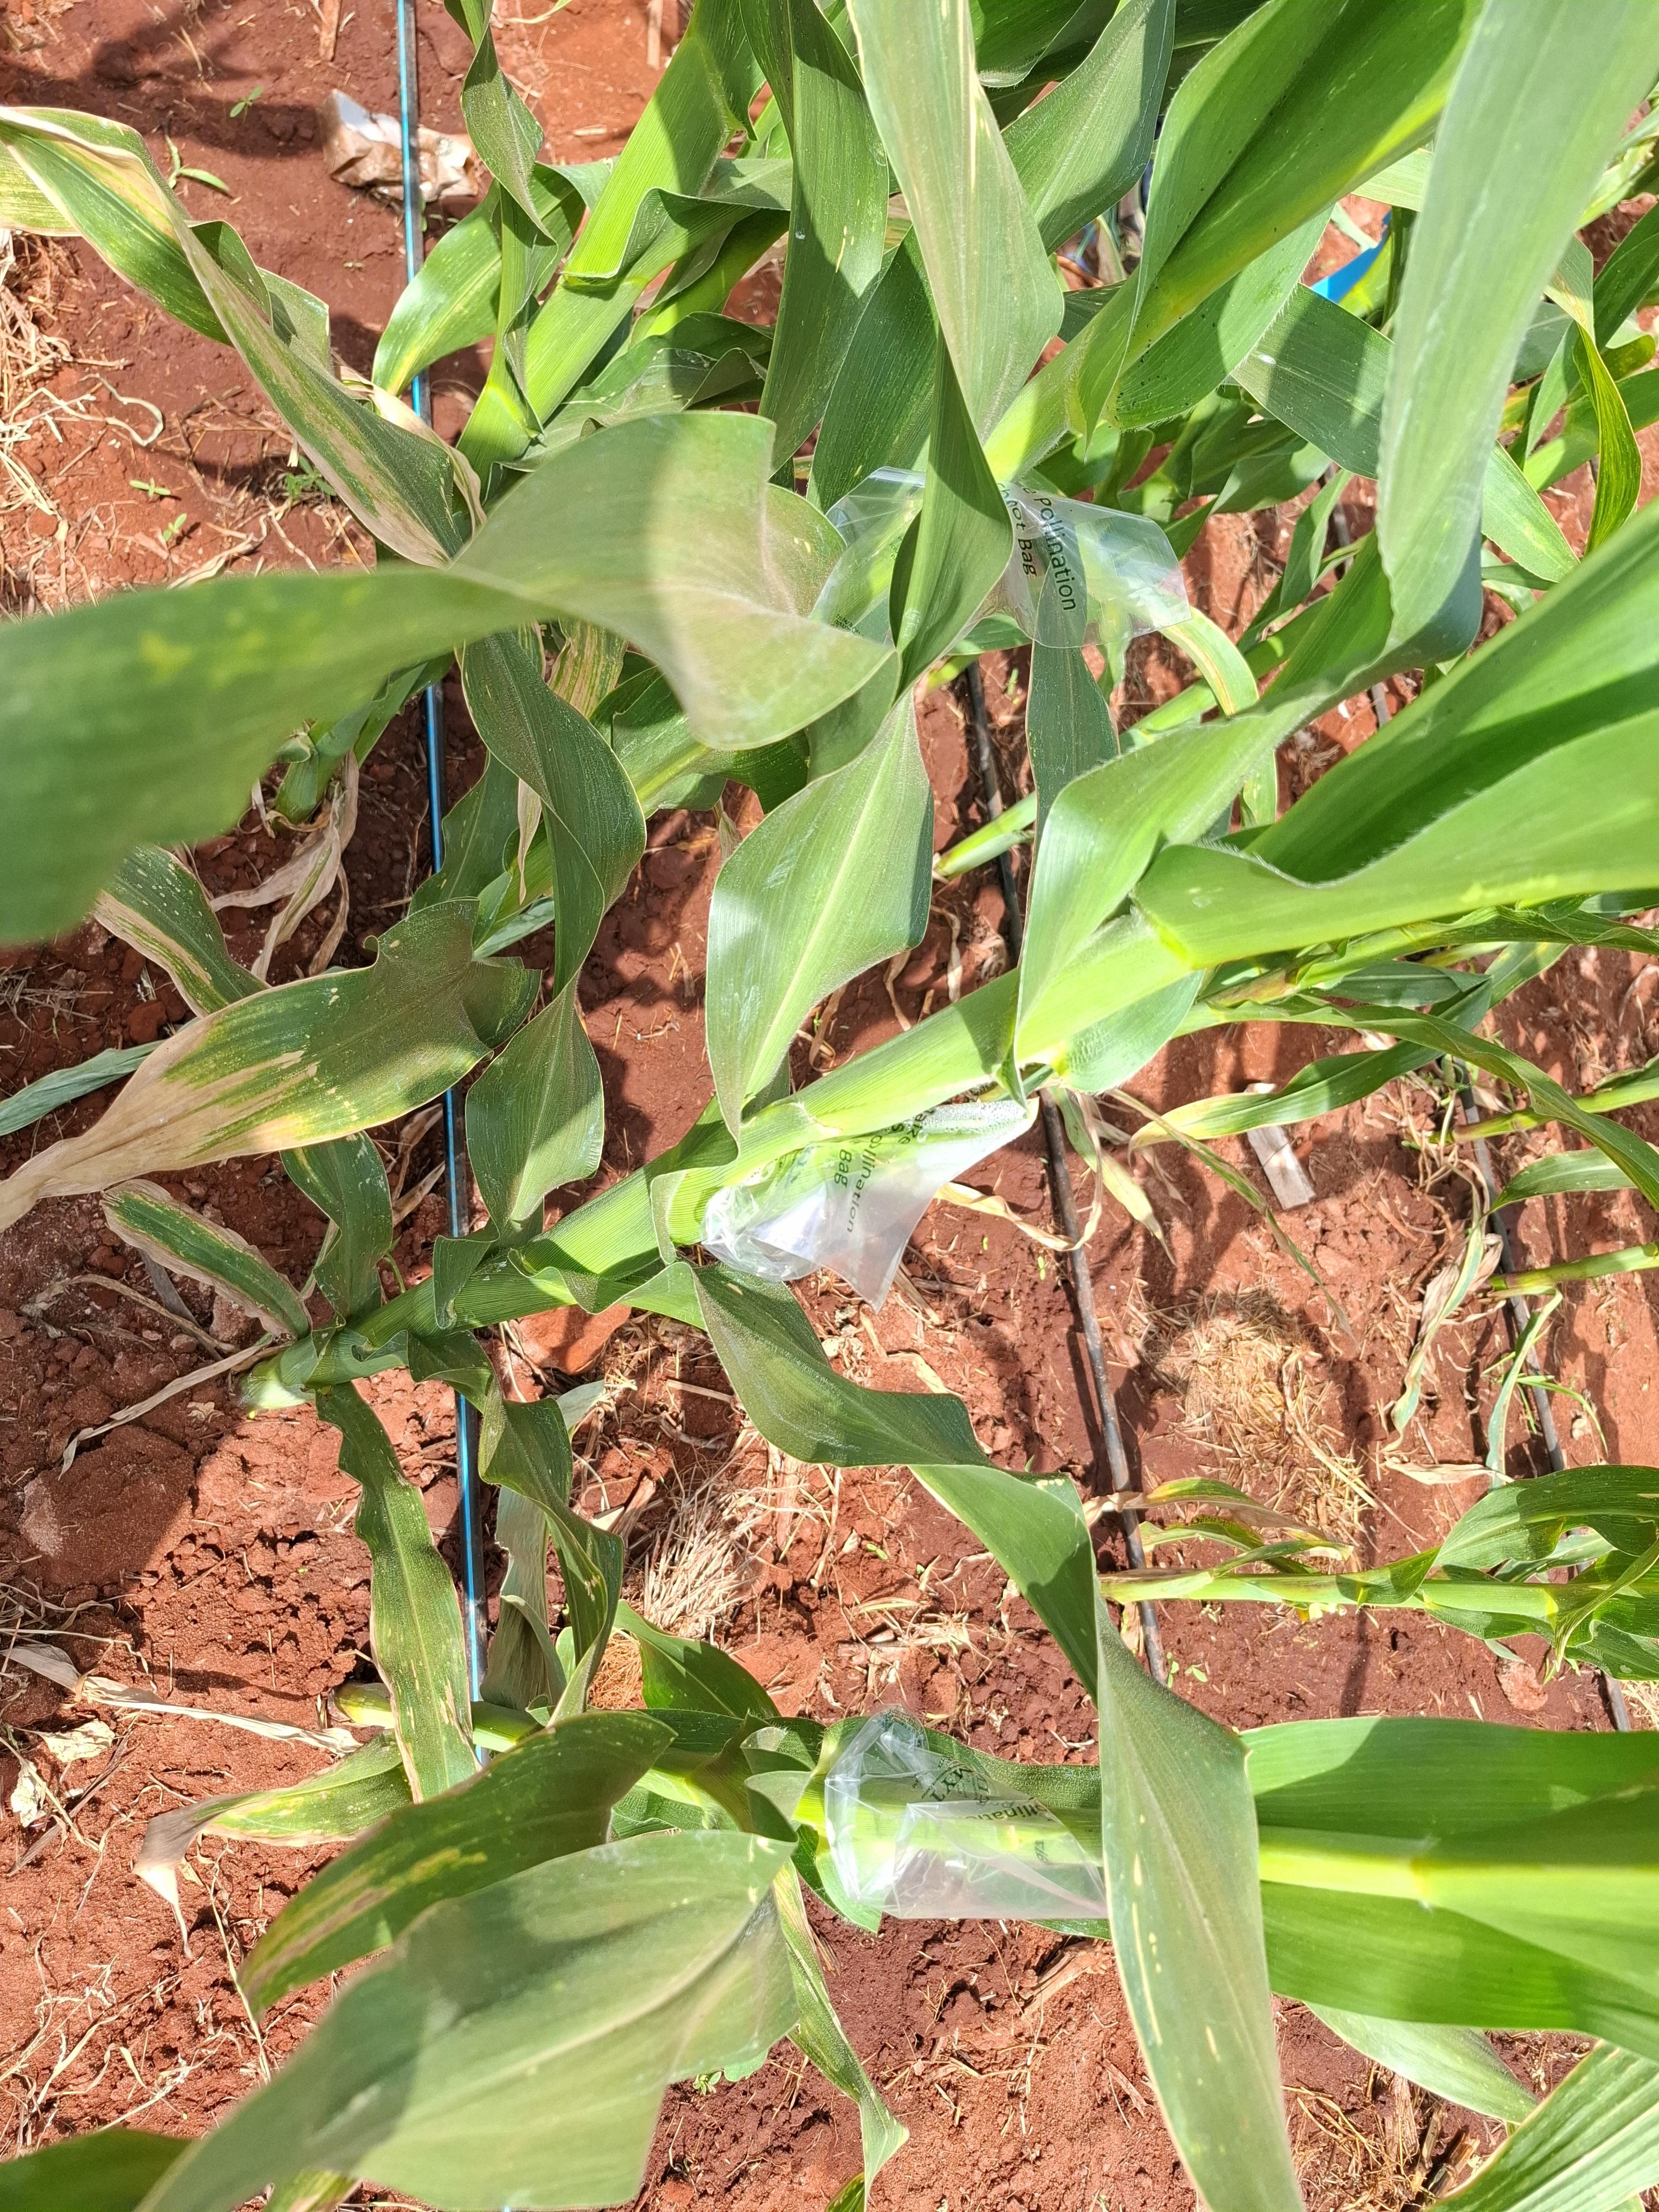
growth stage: vegetative
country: Kenya
